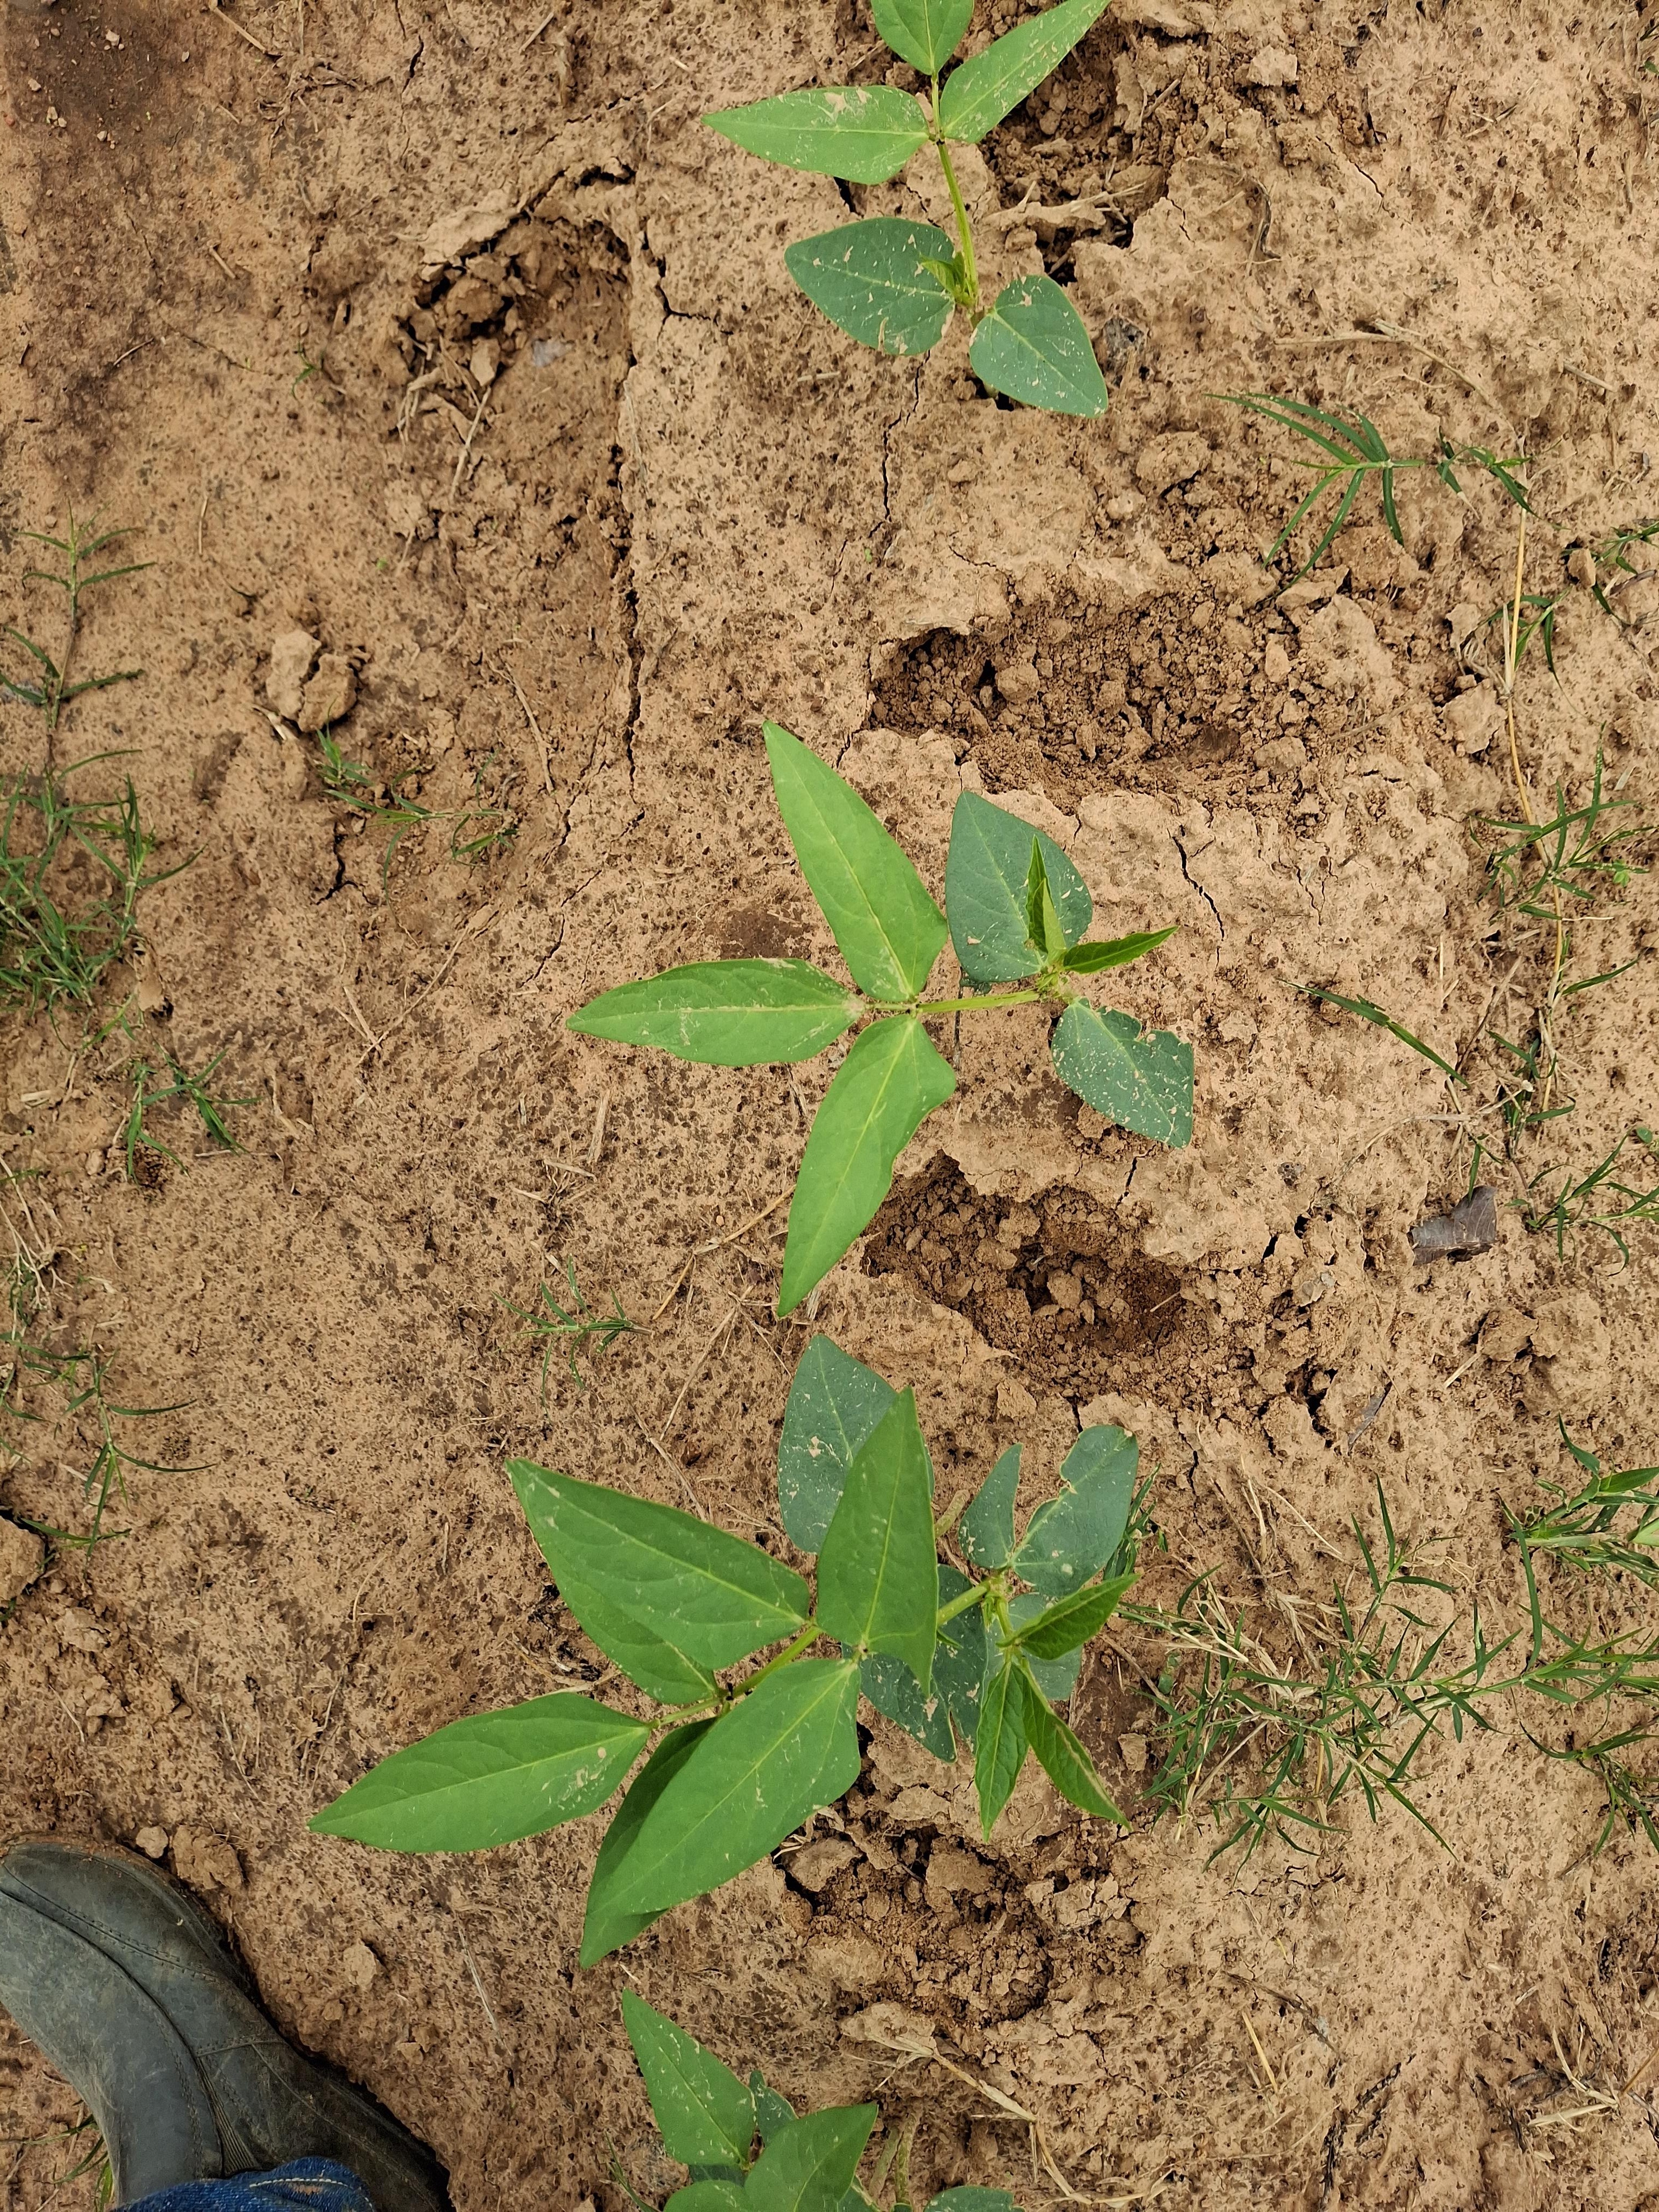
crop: cowpea
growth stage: emergence
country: Nigeria
